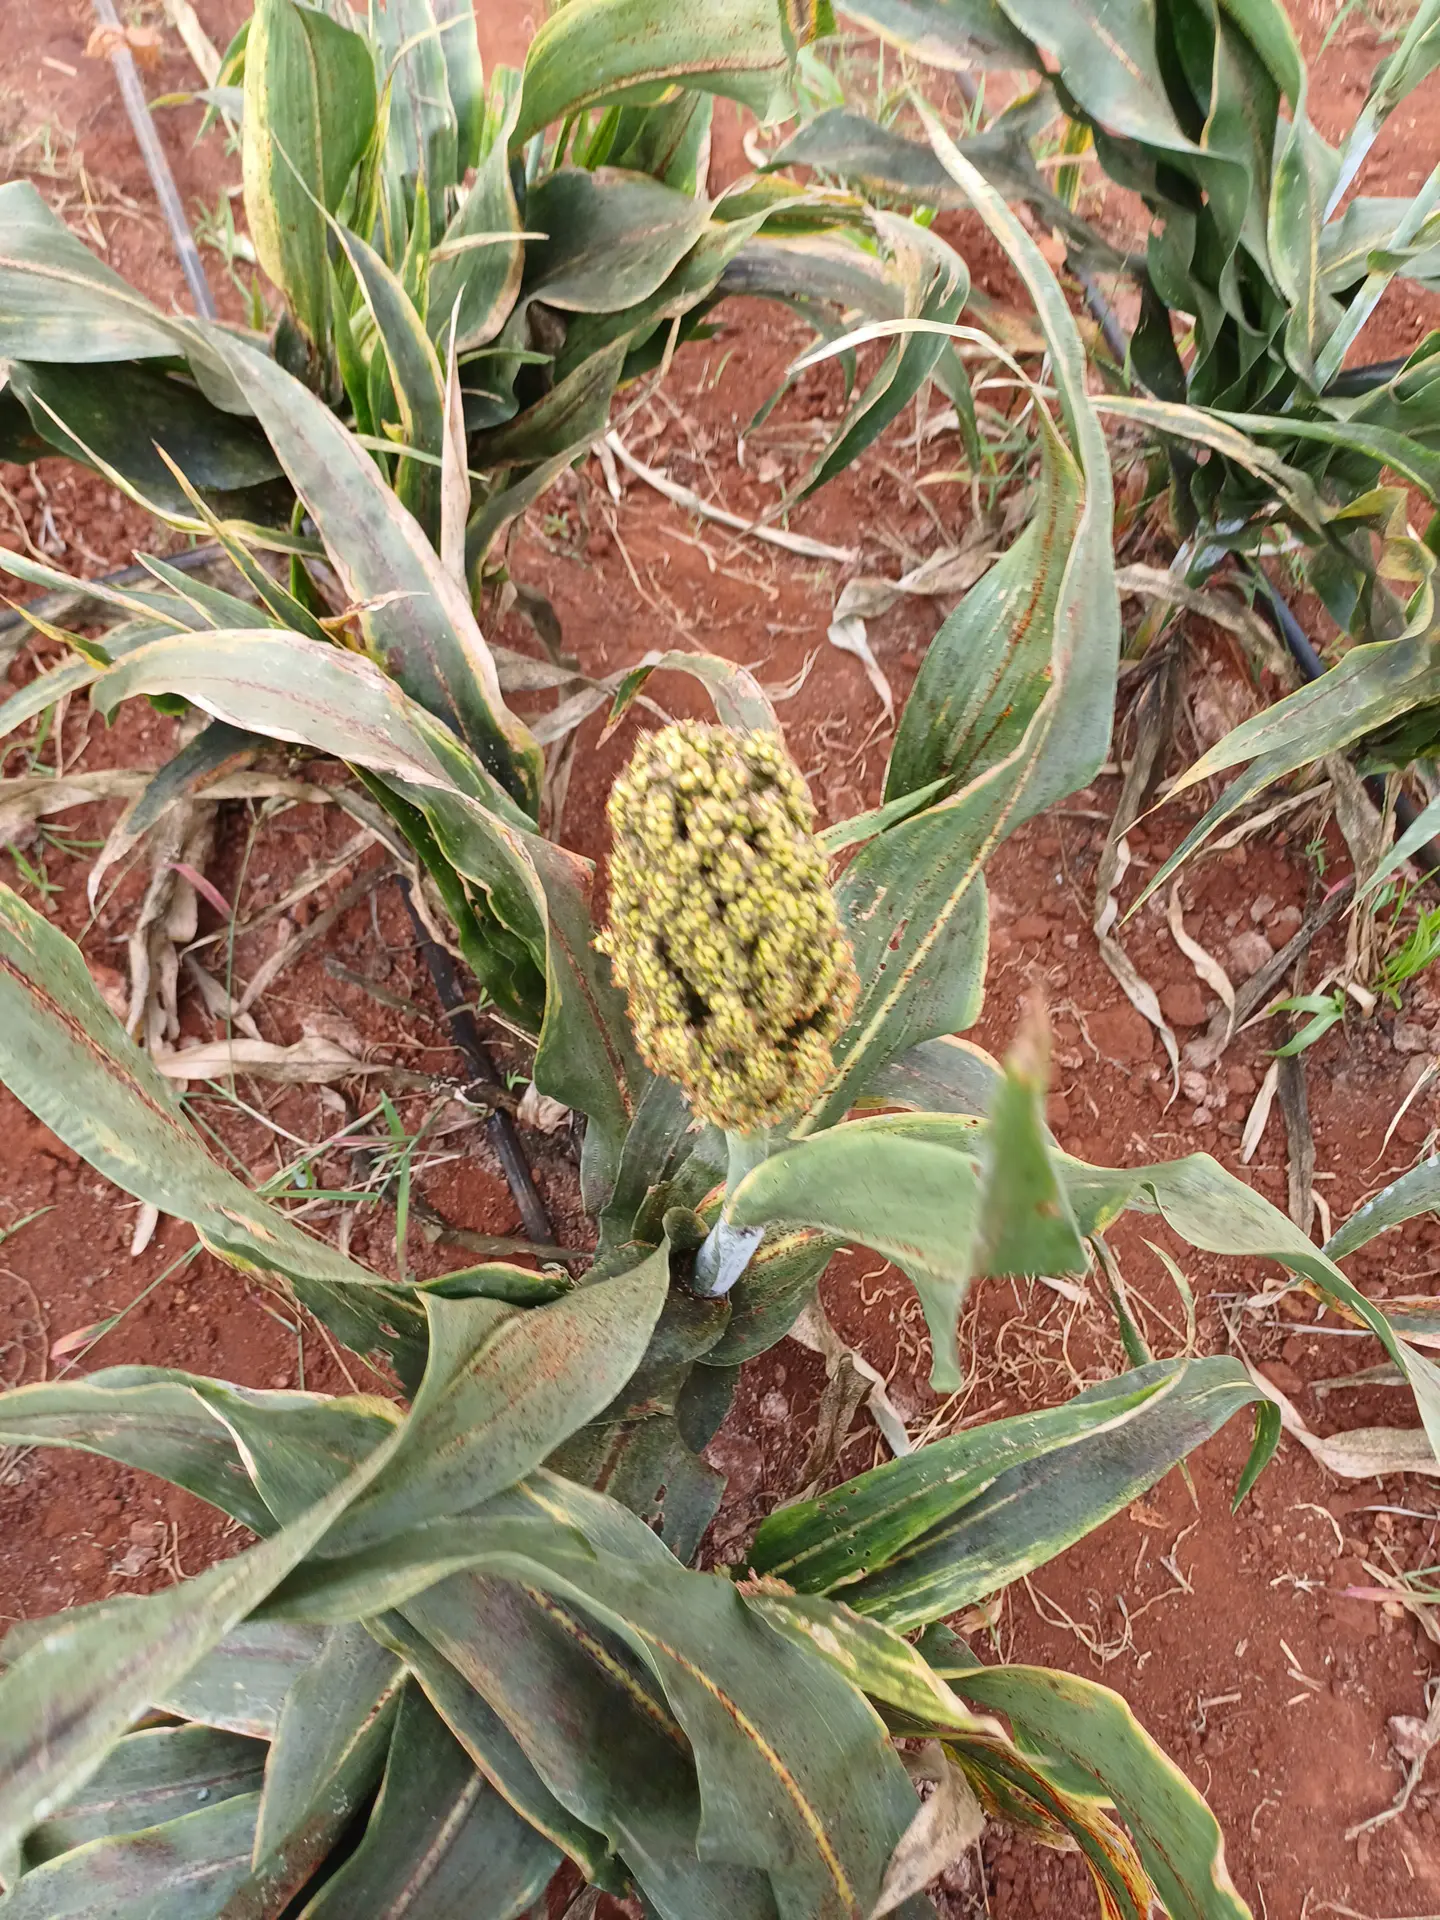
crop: sorghum
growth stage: filling grain
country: Kenya
